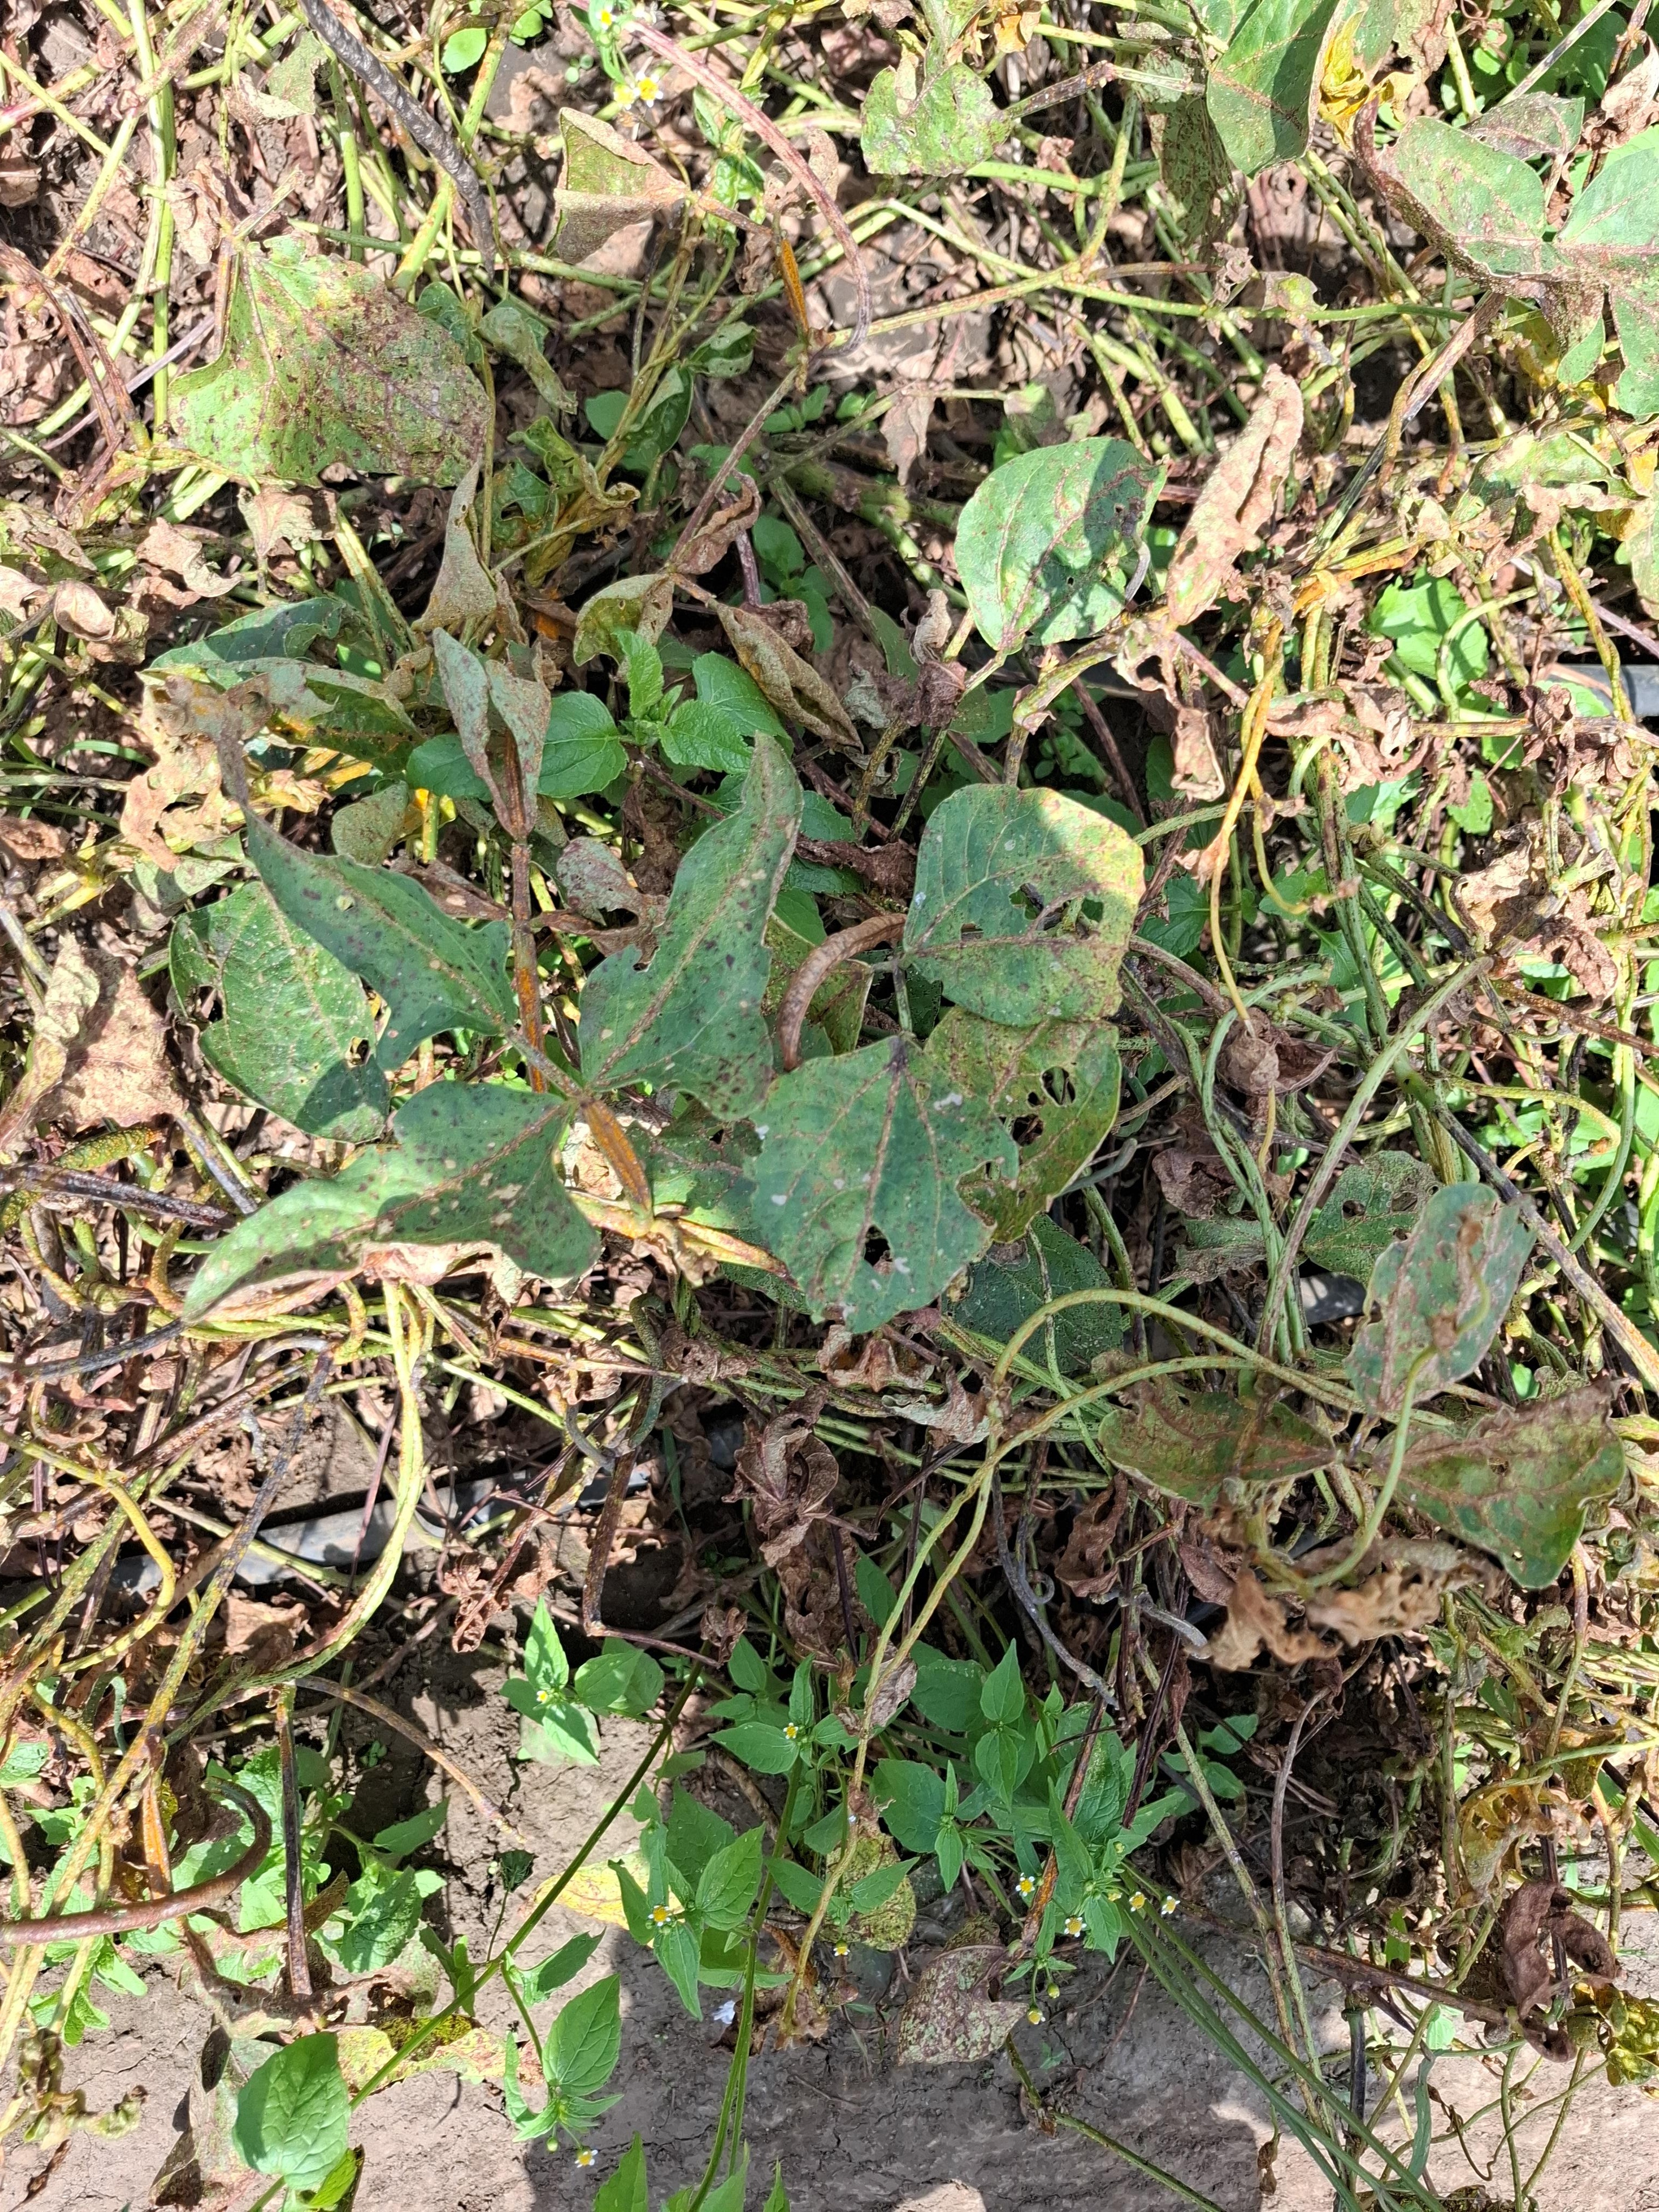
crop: cowpea
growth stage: development pod
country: Tanzania
